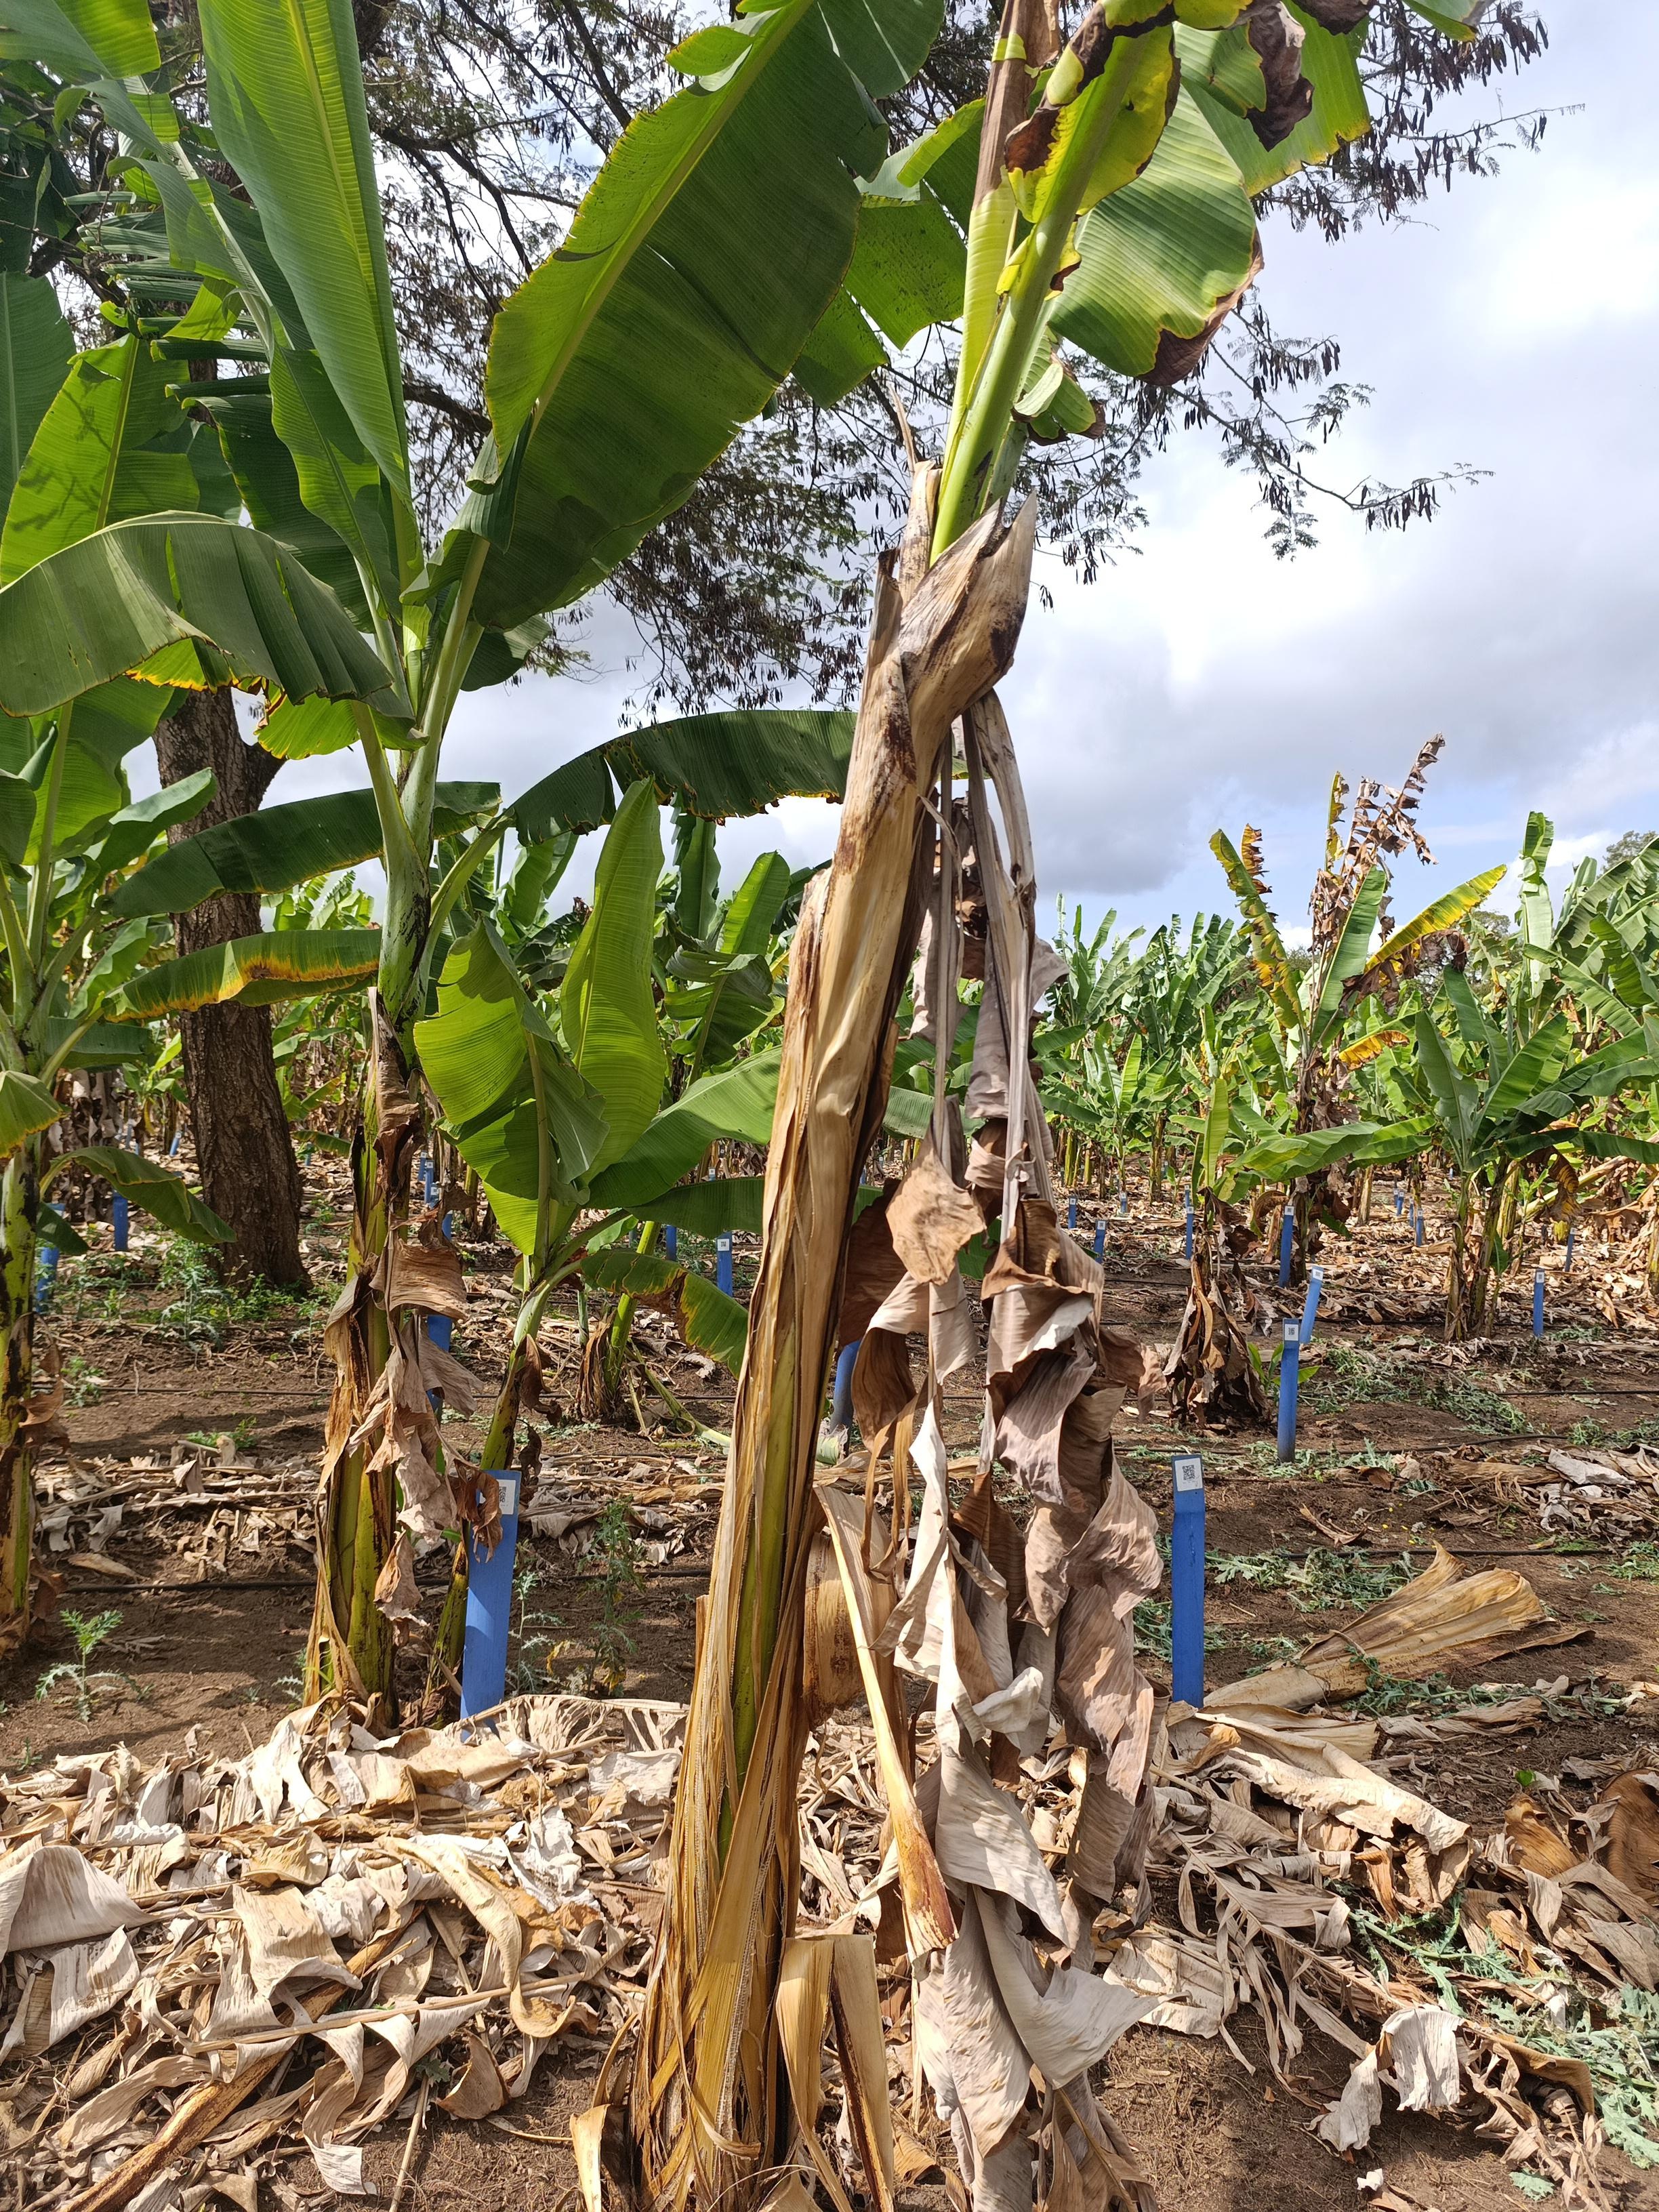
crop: banana
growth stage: vegetative
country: Tanzania
